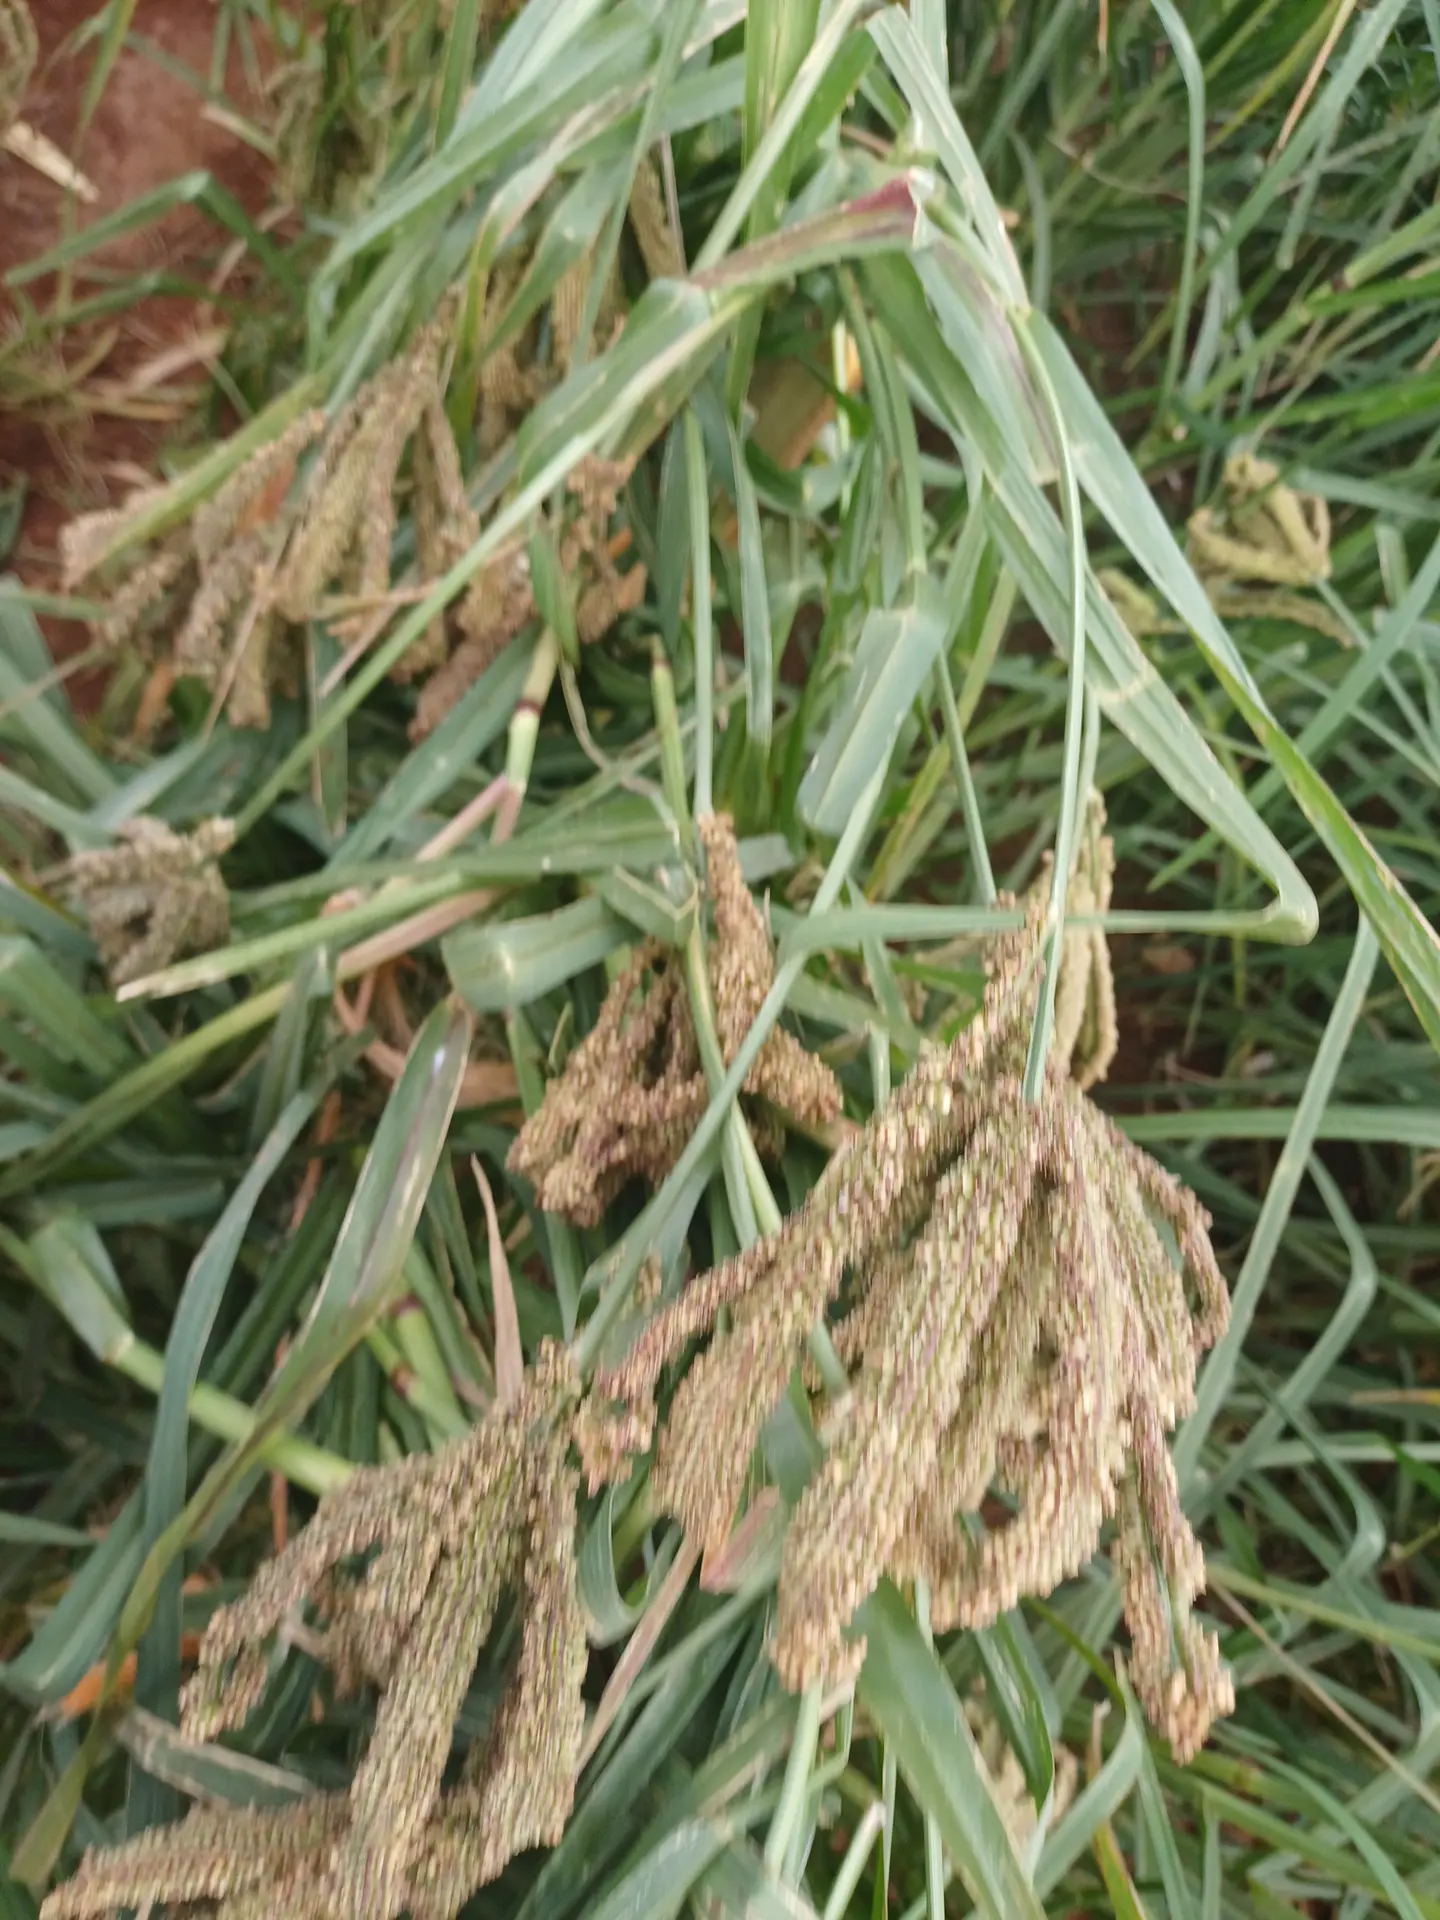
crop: finger millet
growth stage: filling grain
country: Kenya
